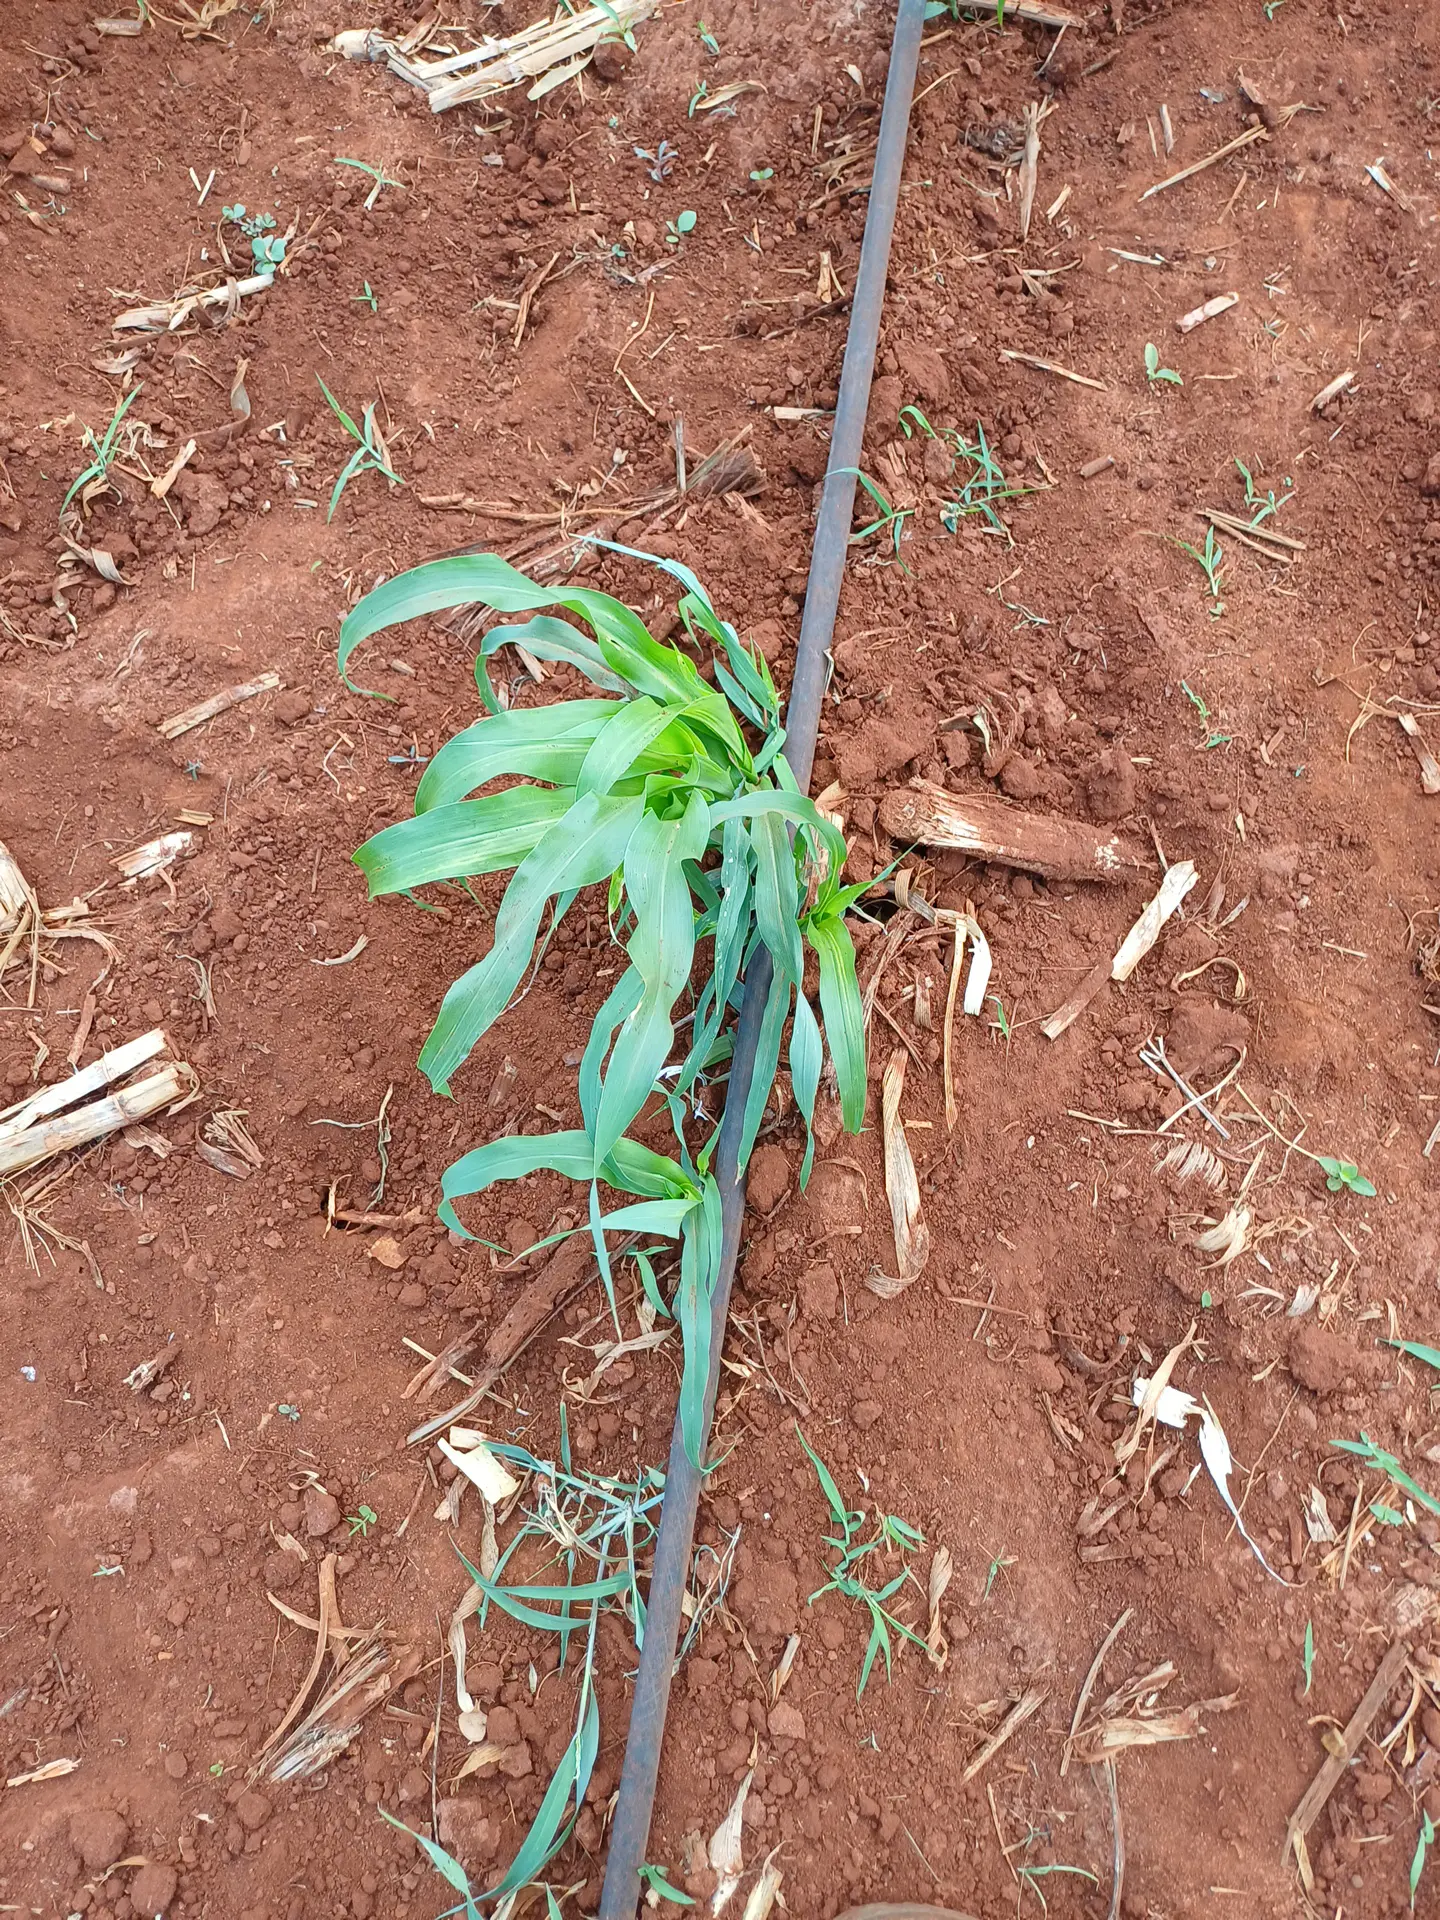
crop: sorghum
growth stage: vegetative
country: Kenya
